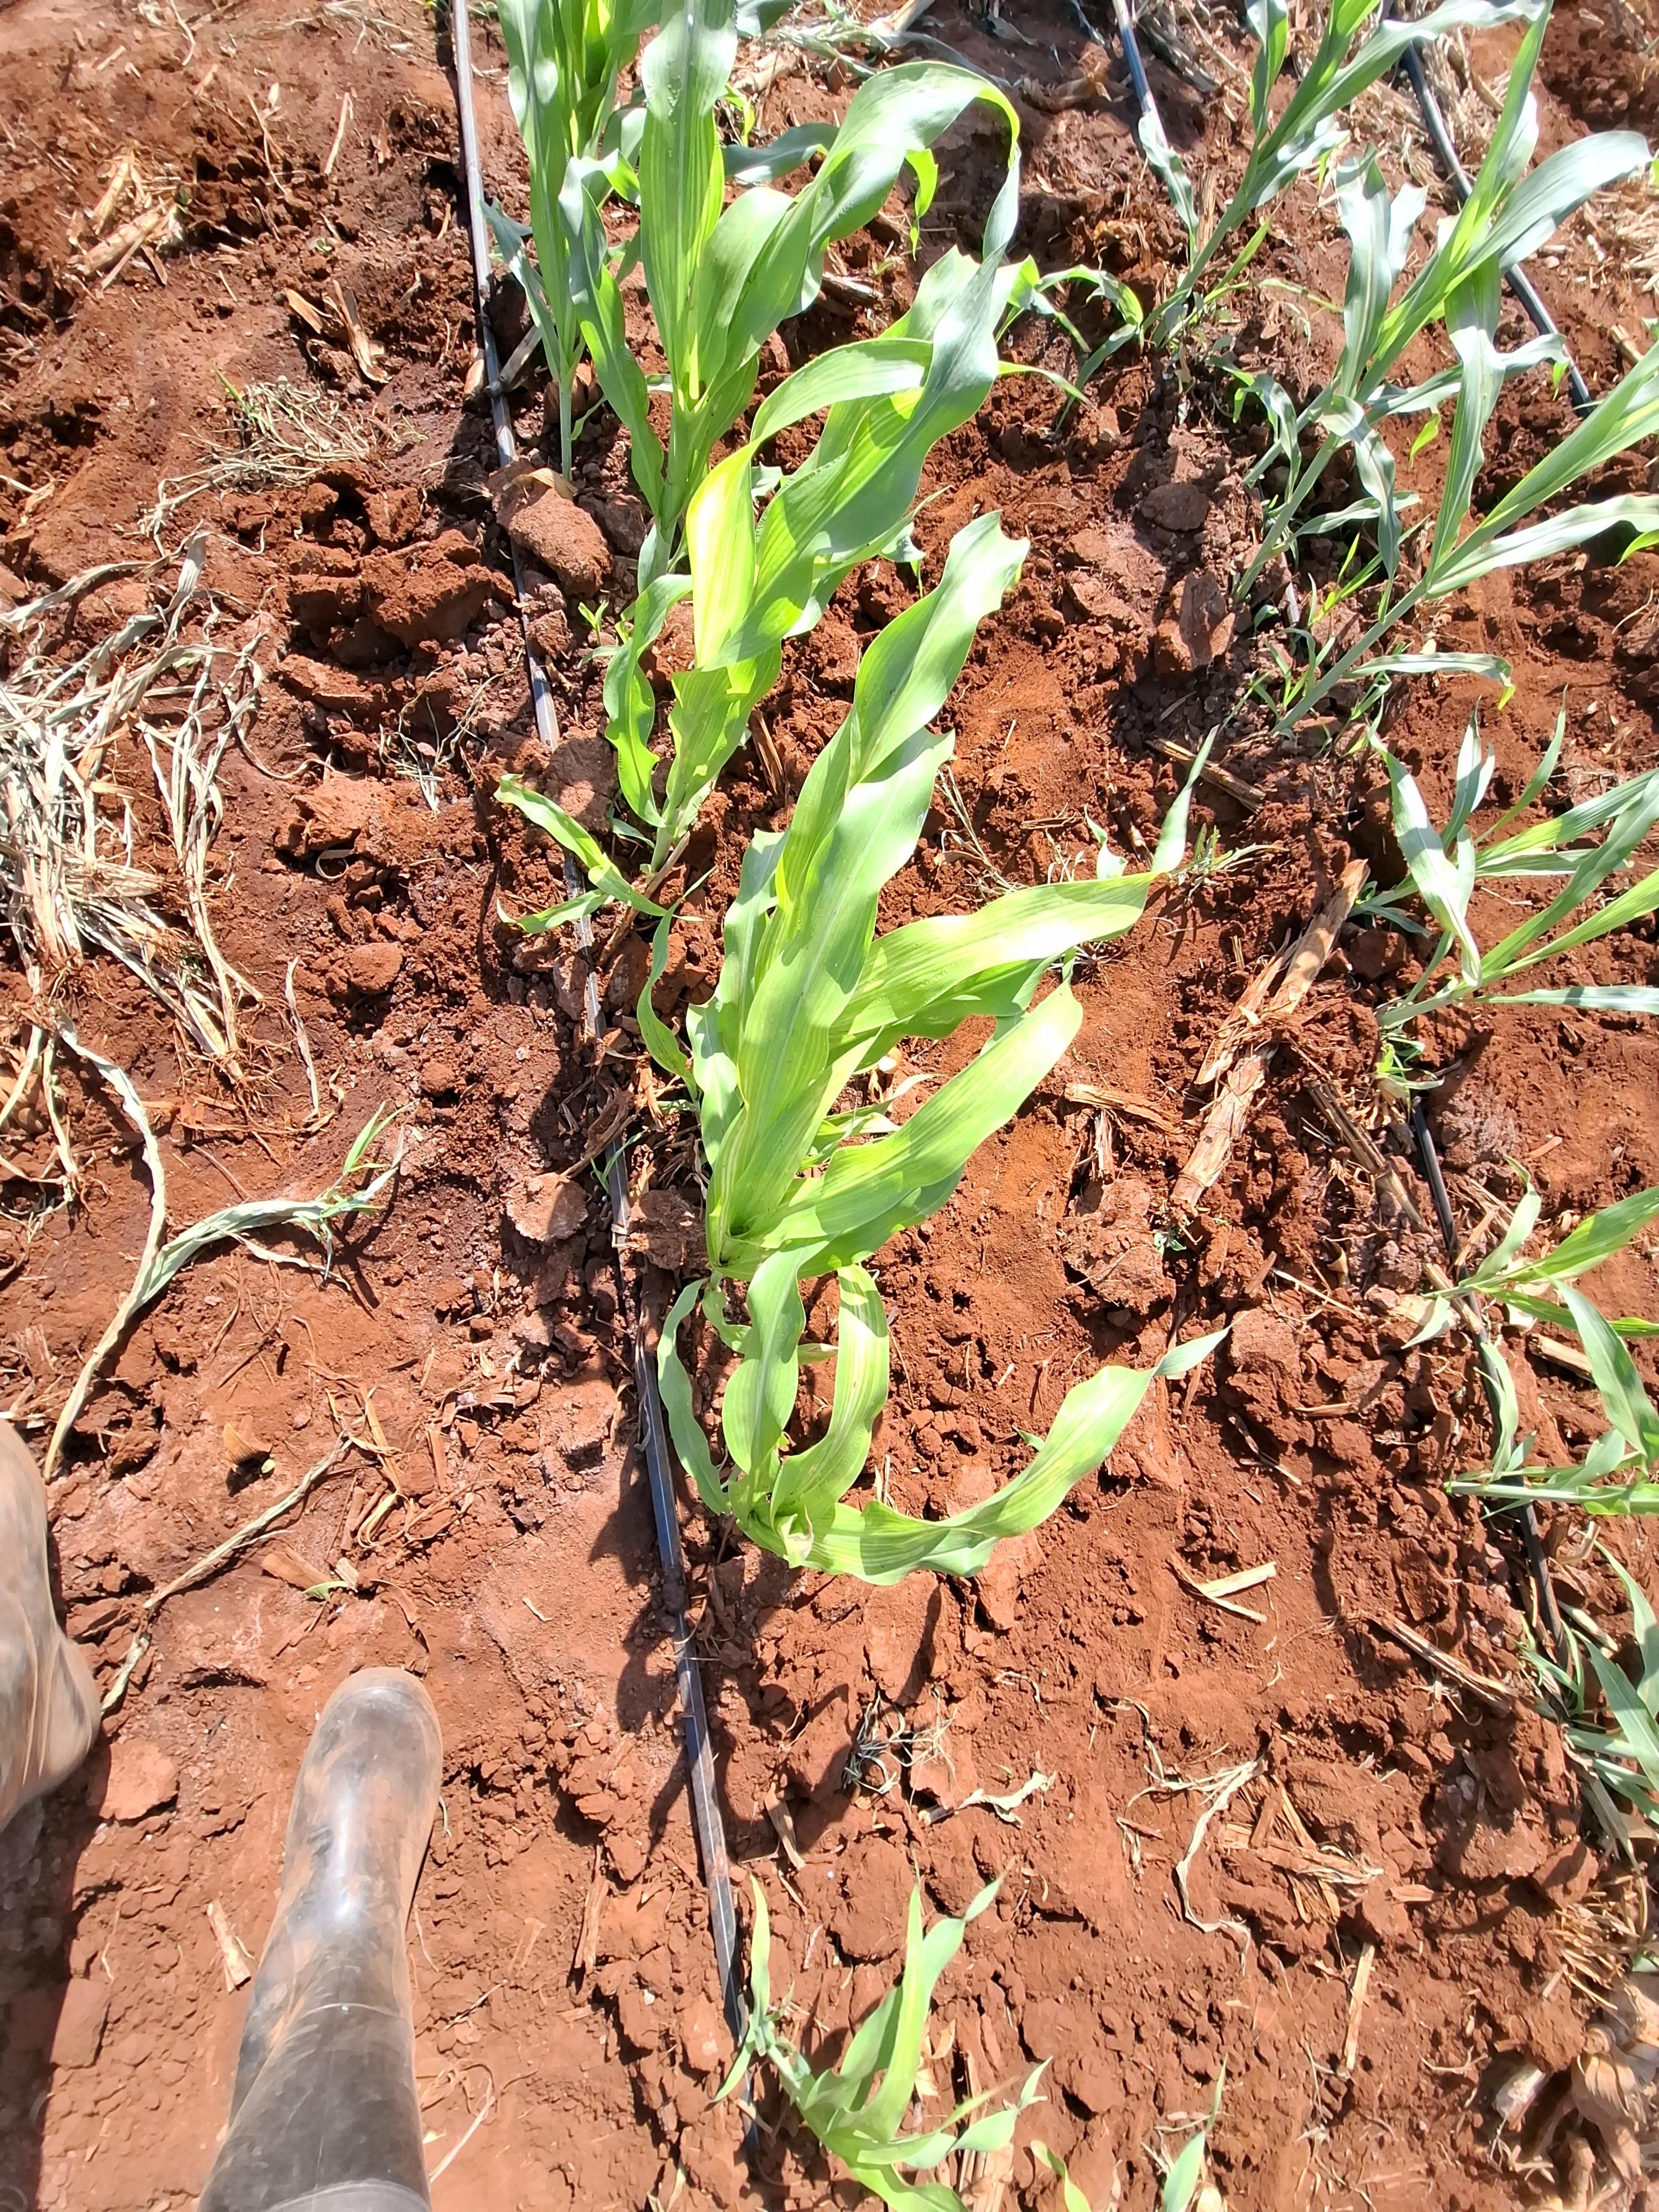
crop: sorghum
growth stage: vegetative
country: Kenya
